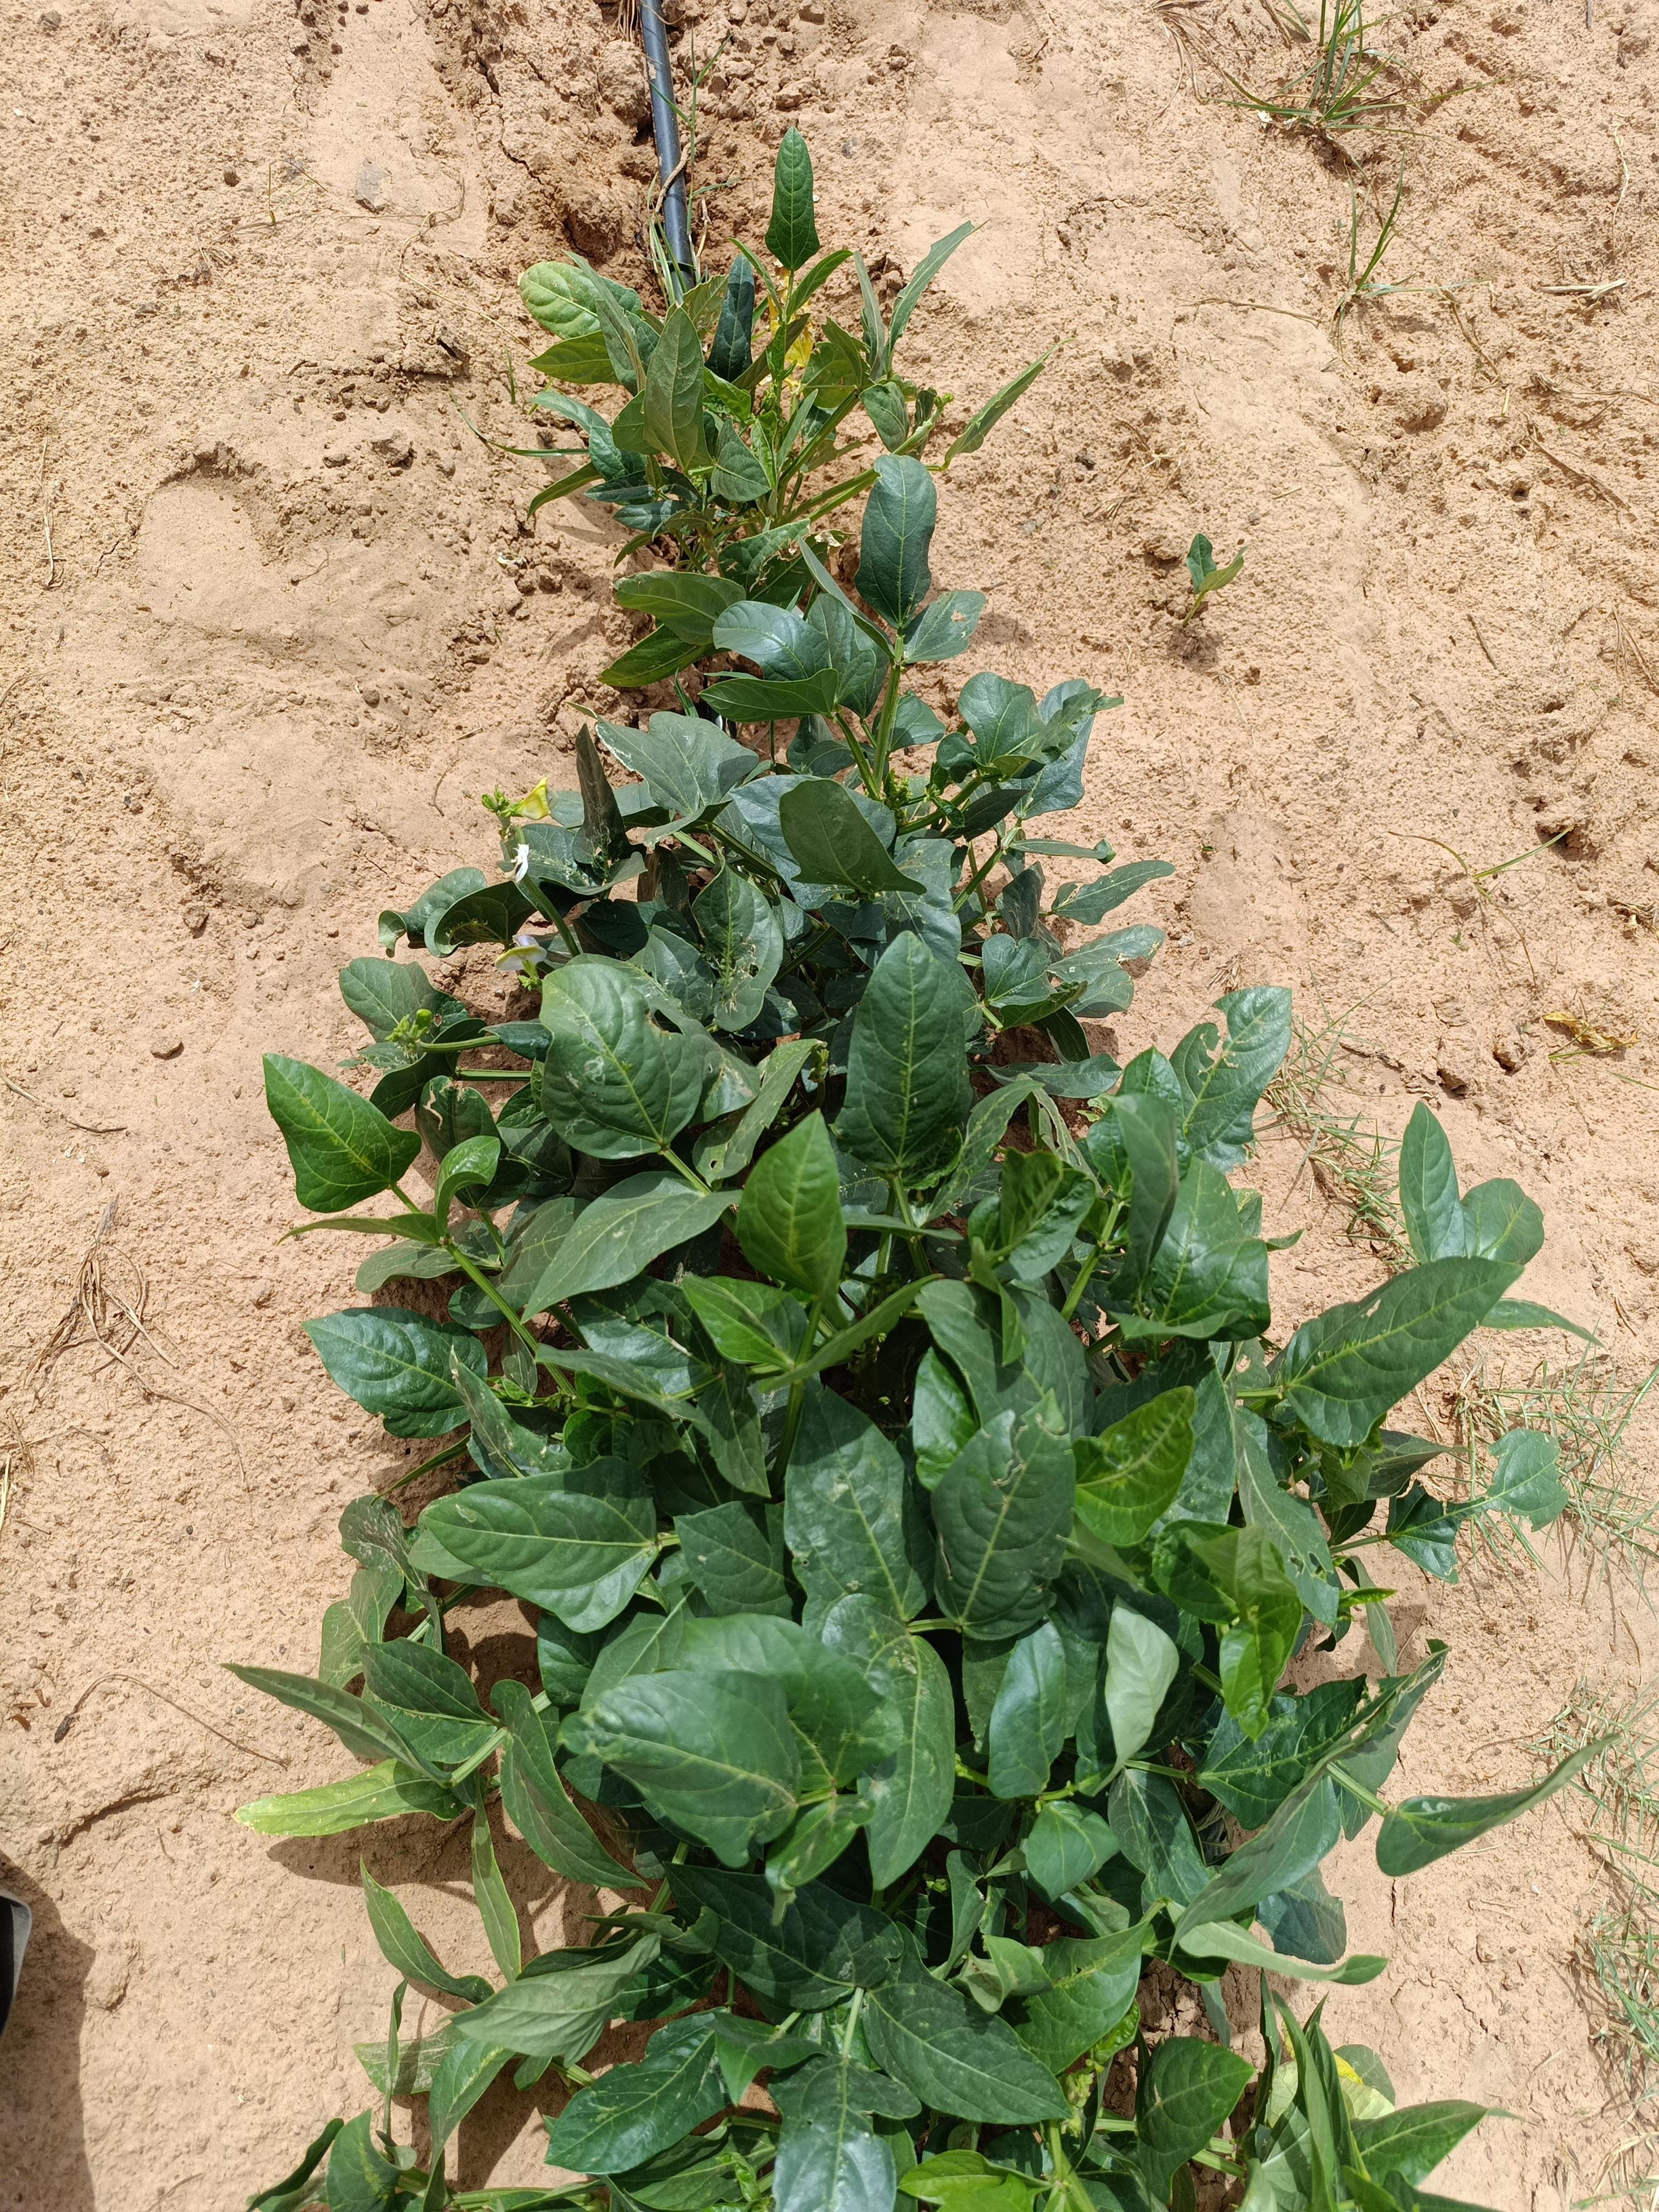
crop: cowpea
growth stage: flowering
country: Nigeria
